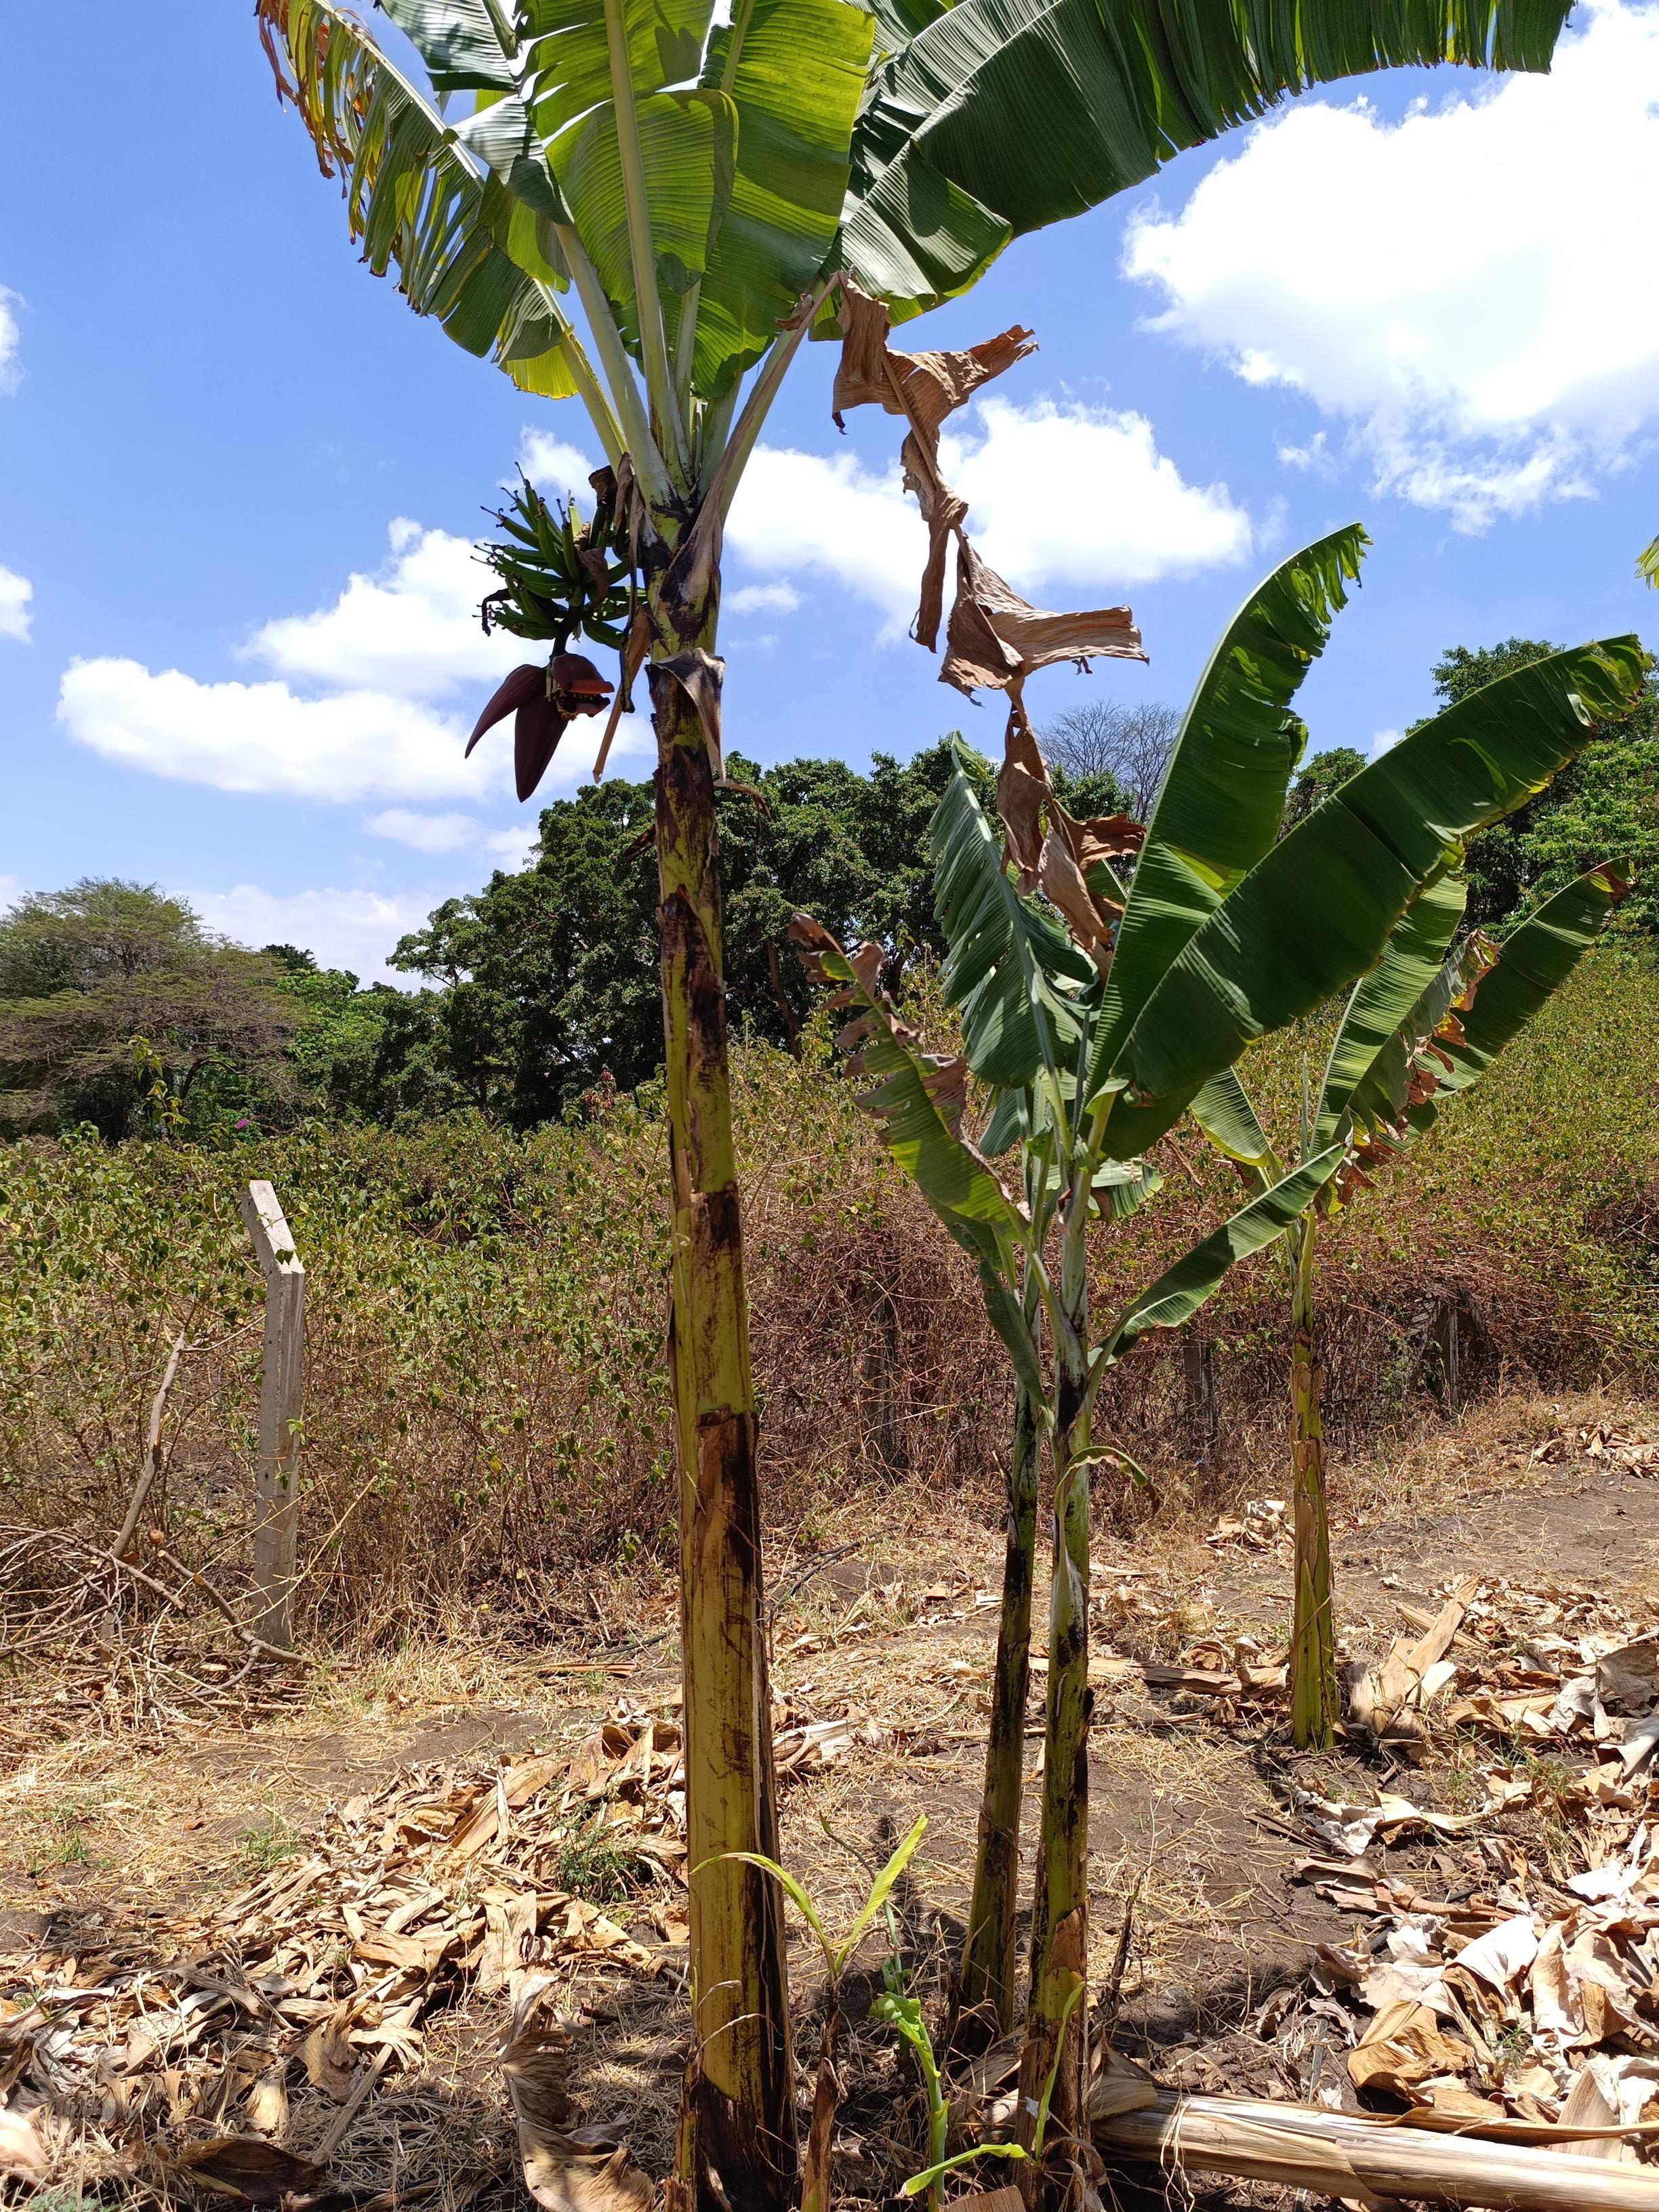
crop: banana
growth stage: development fruit
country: Tanzania
